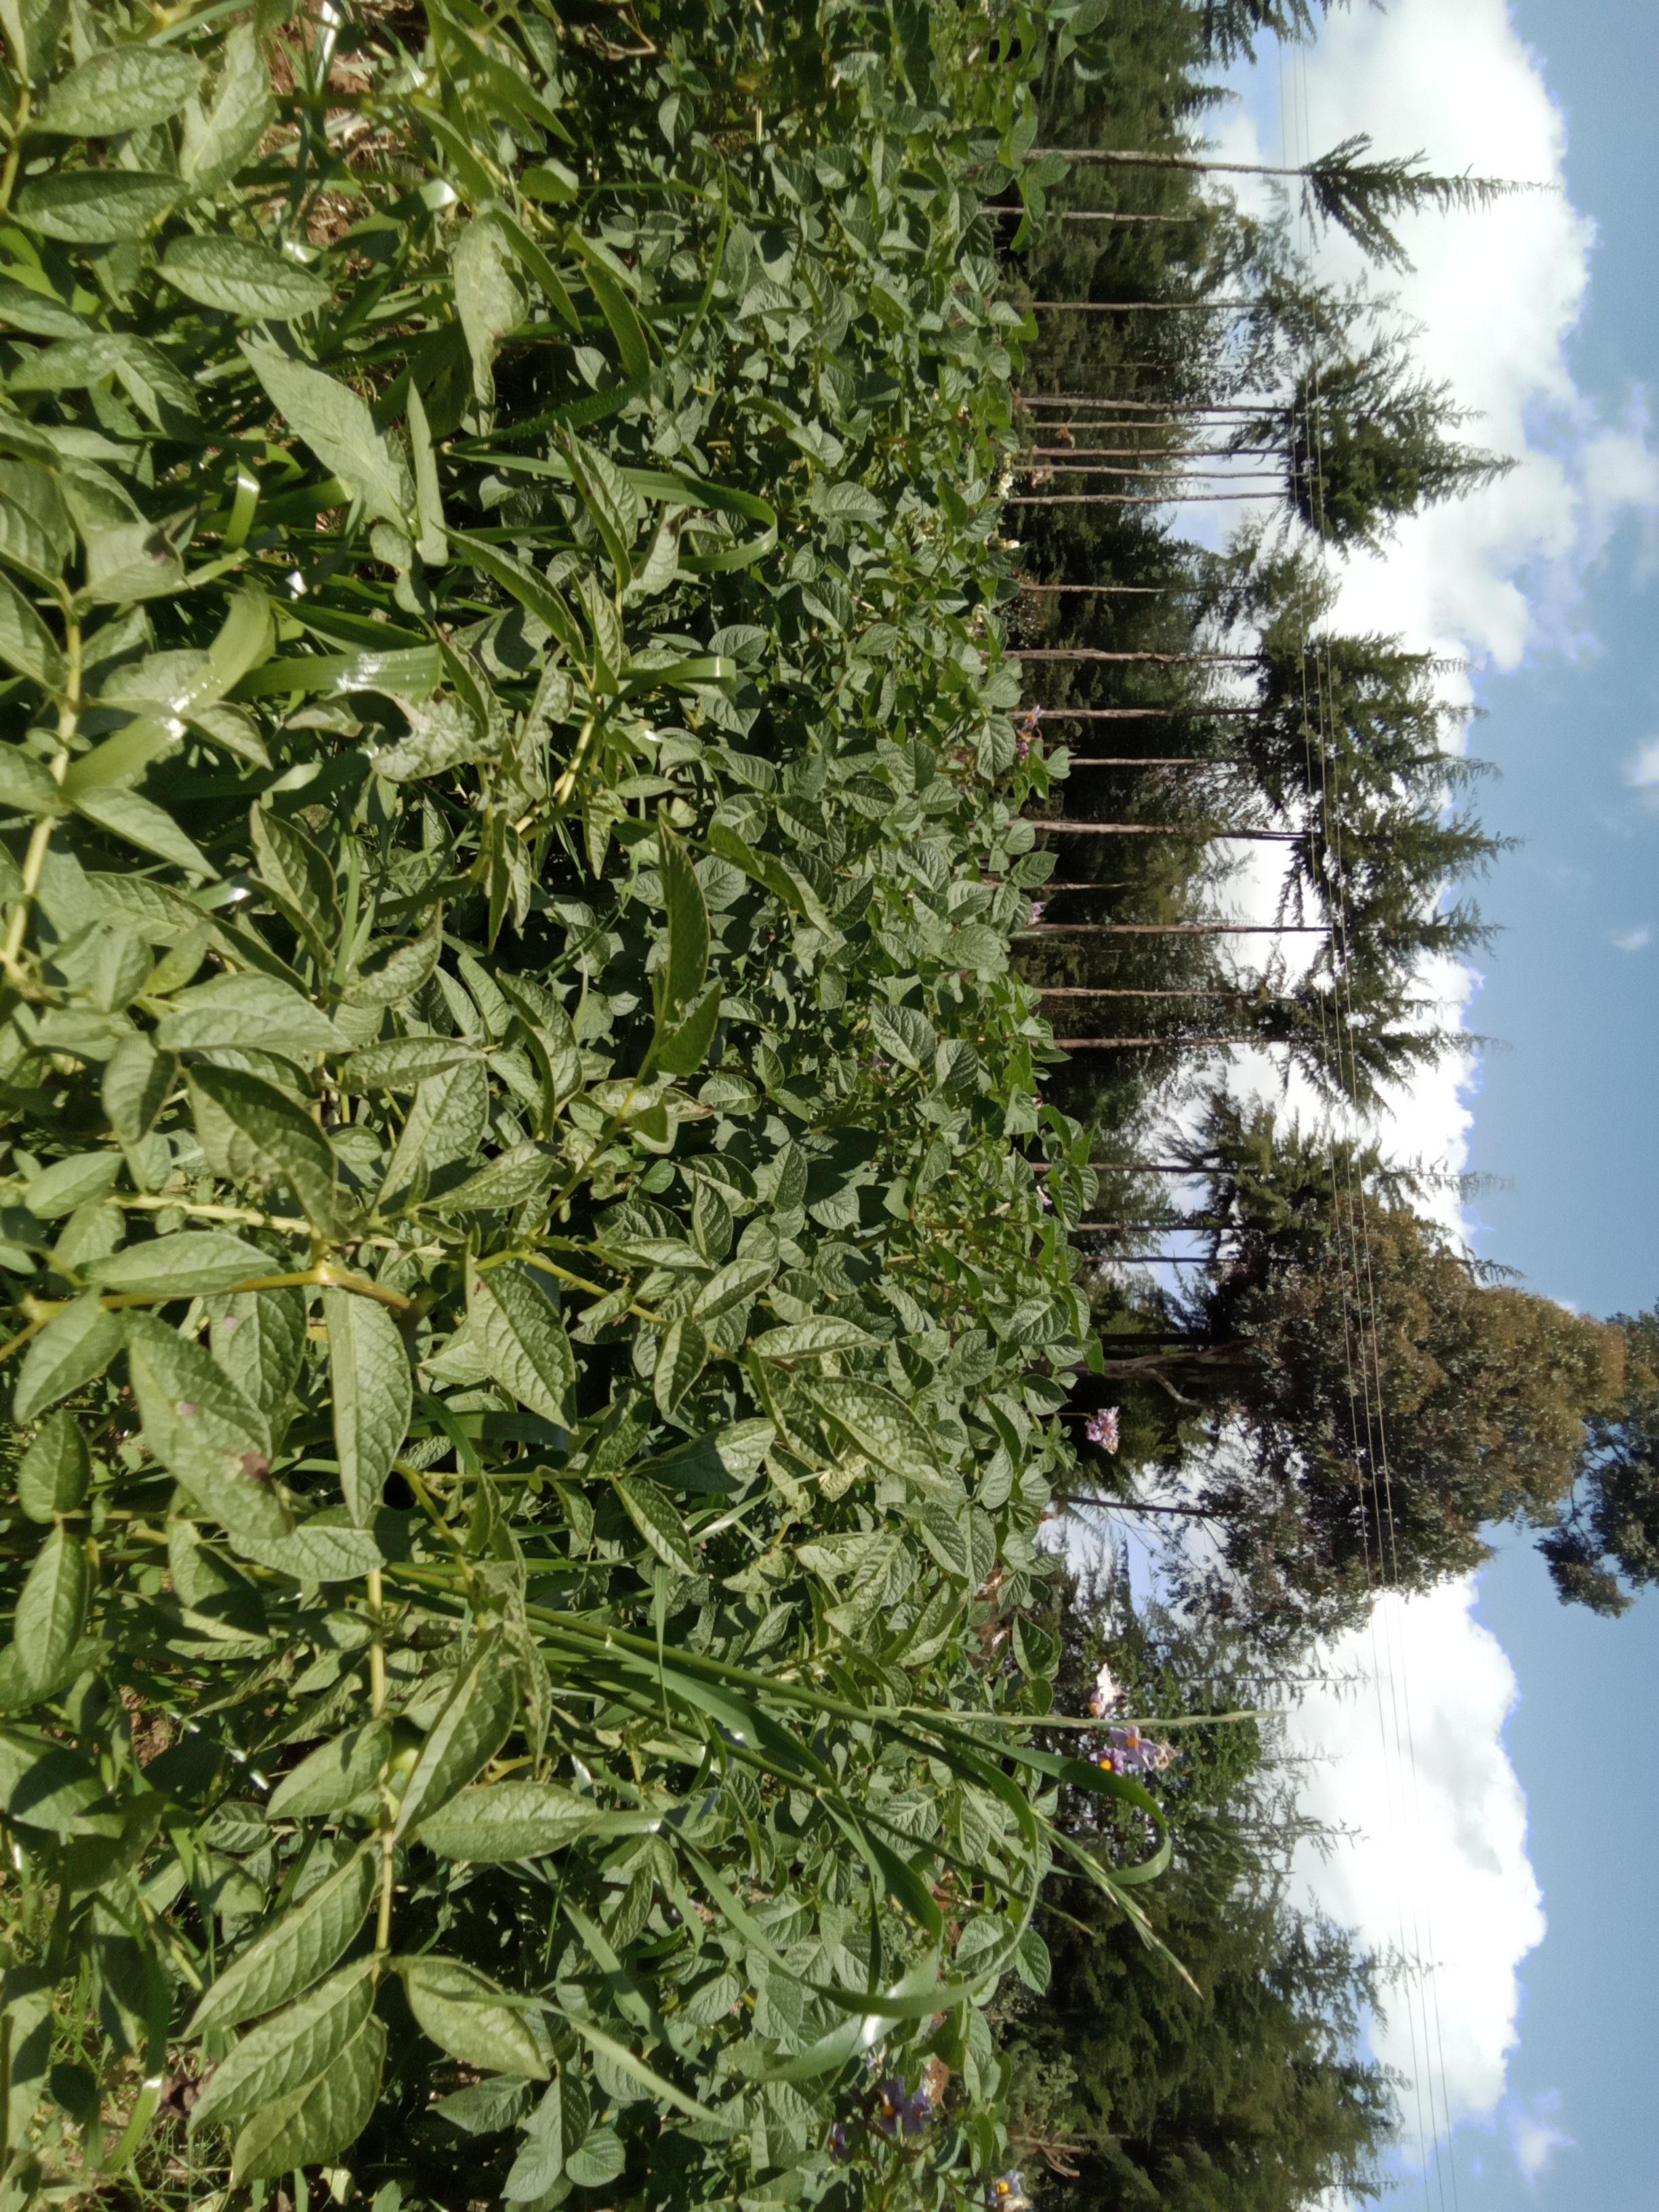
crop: potato
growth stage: vegetative
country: Kenya
